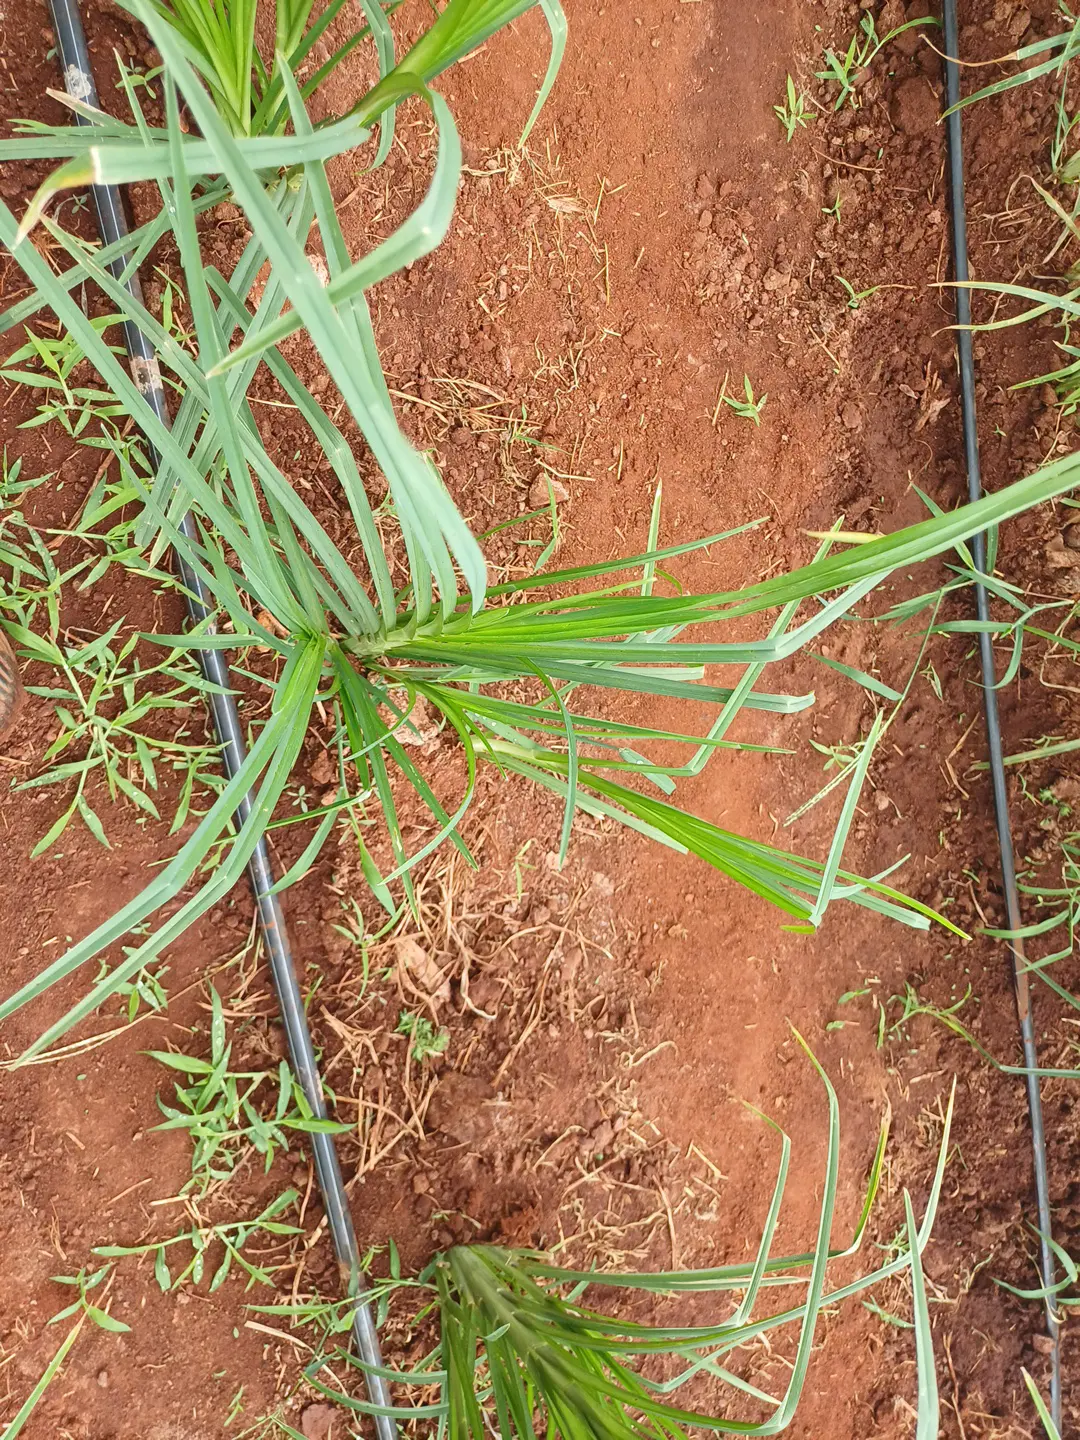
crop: finger millet
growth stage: vegetative
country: Kenya
